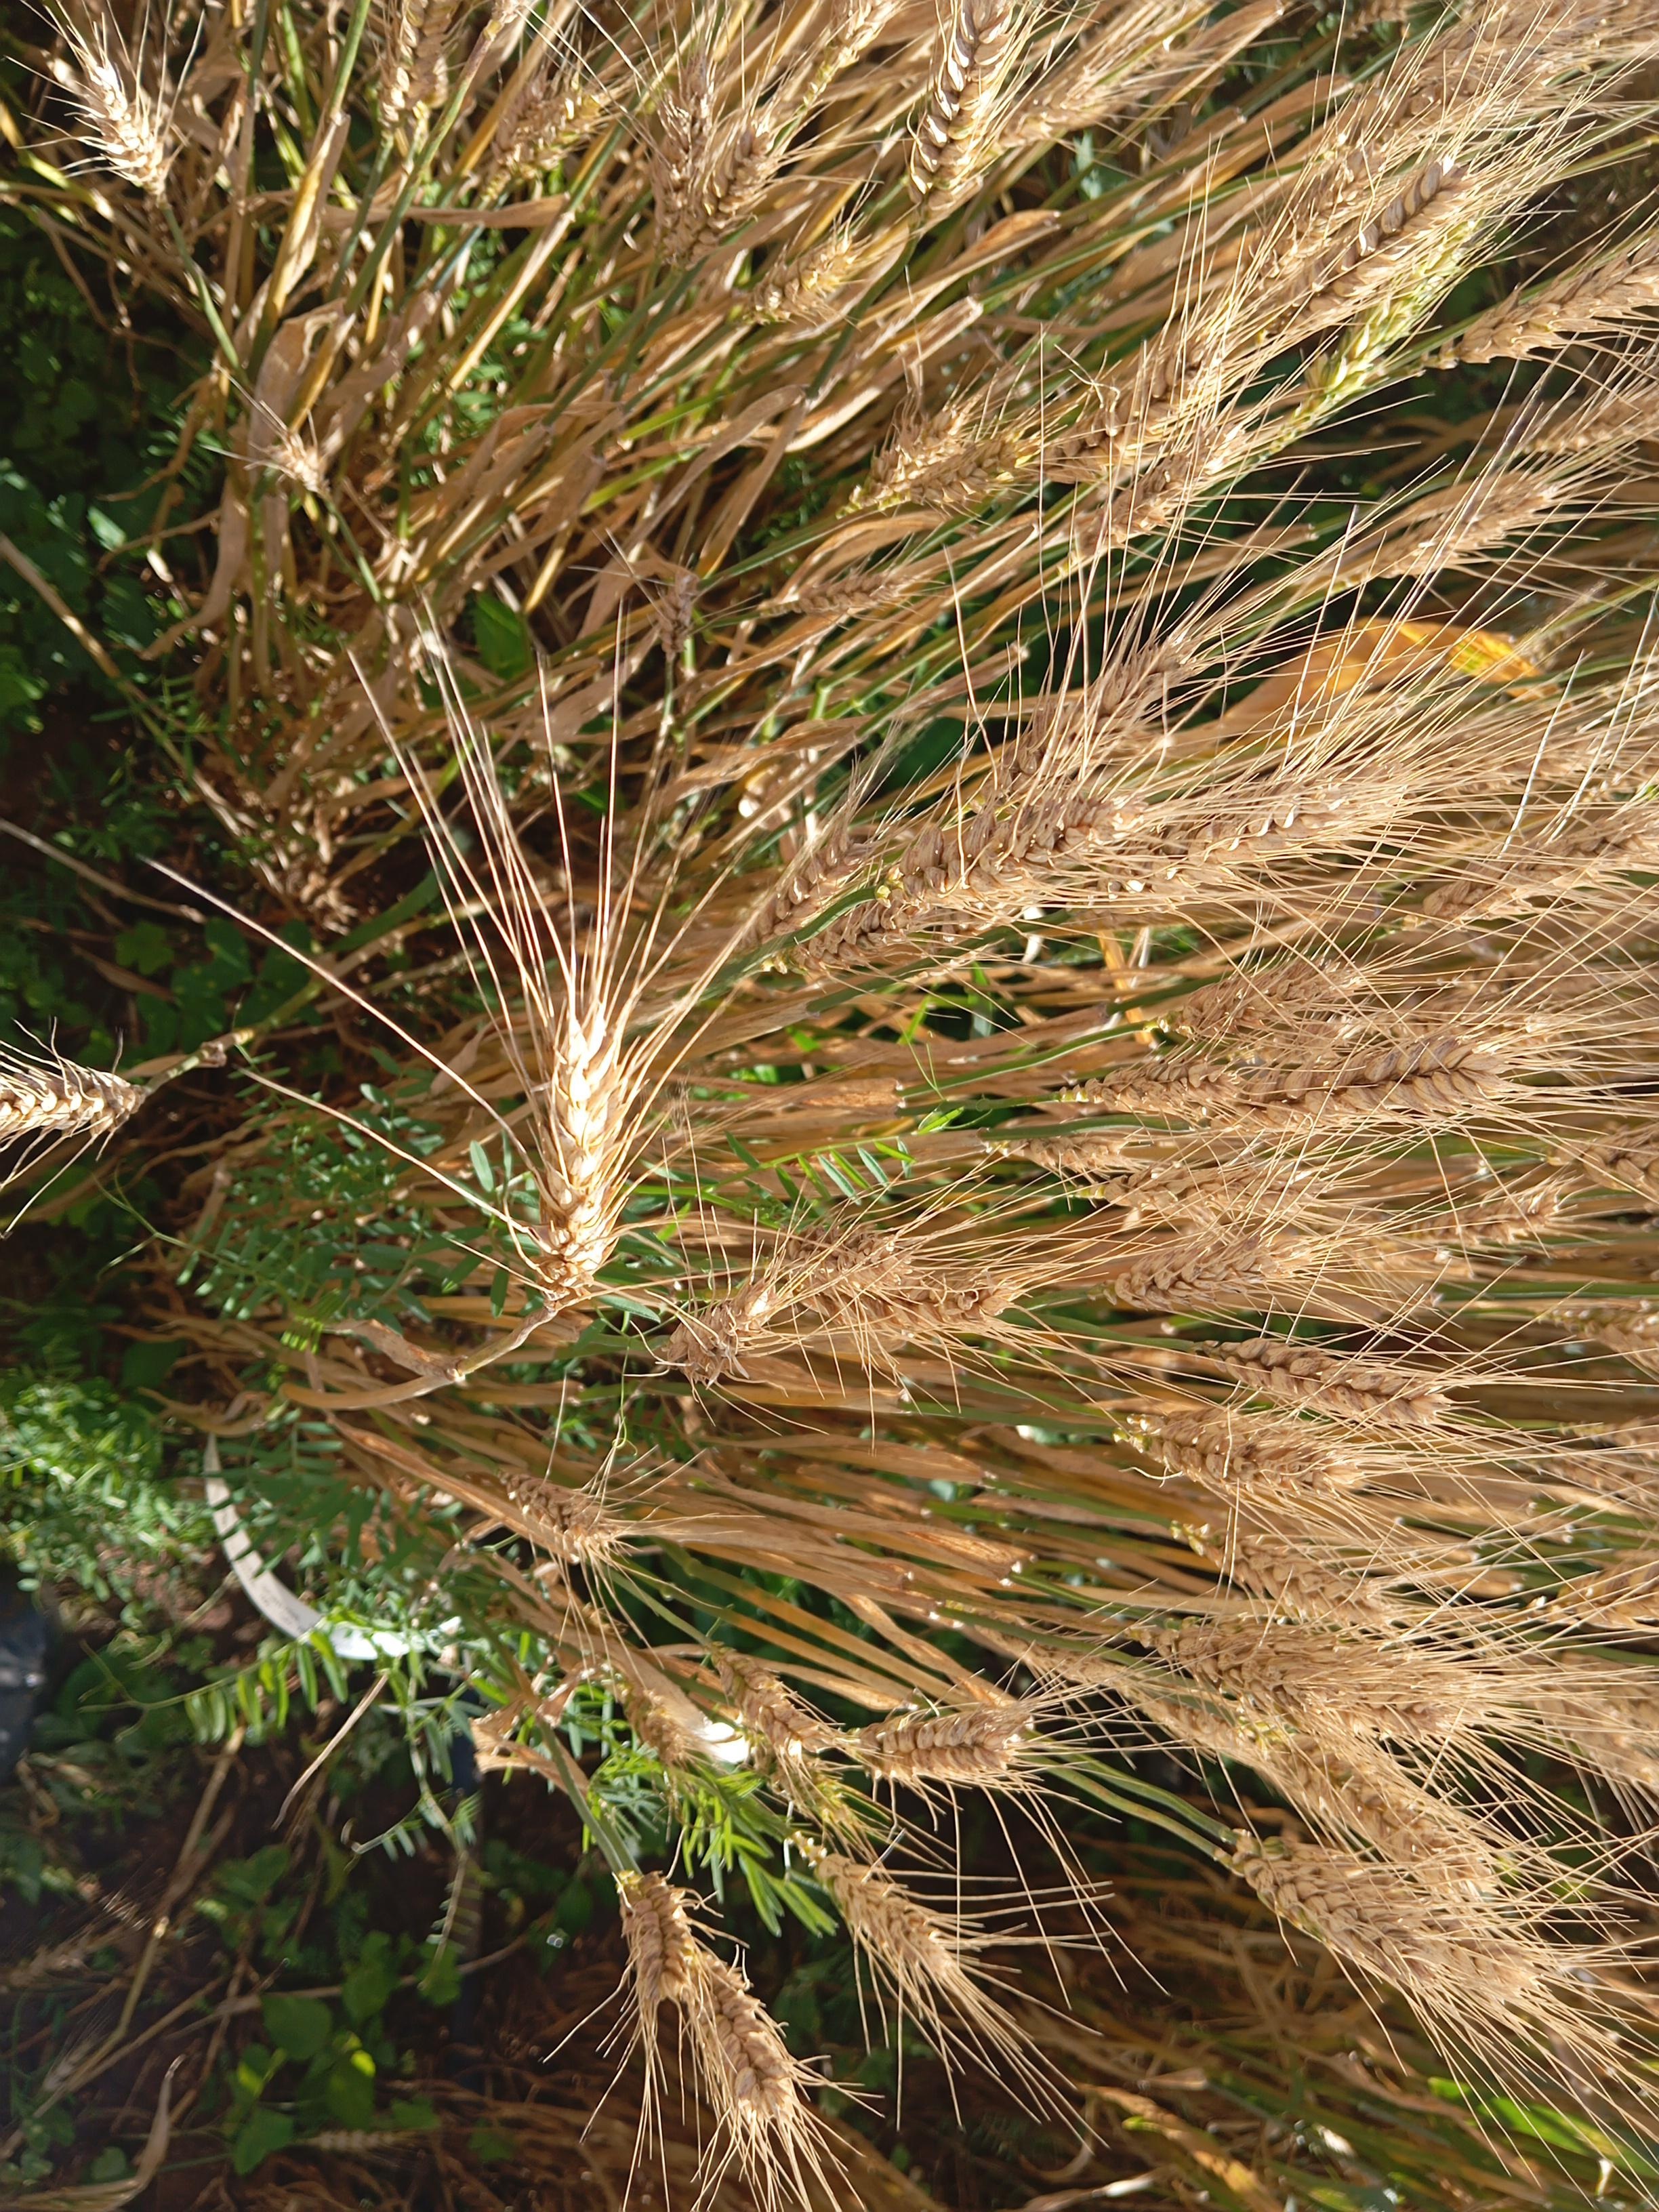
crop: wheat
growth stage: maturity
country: Kenya
